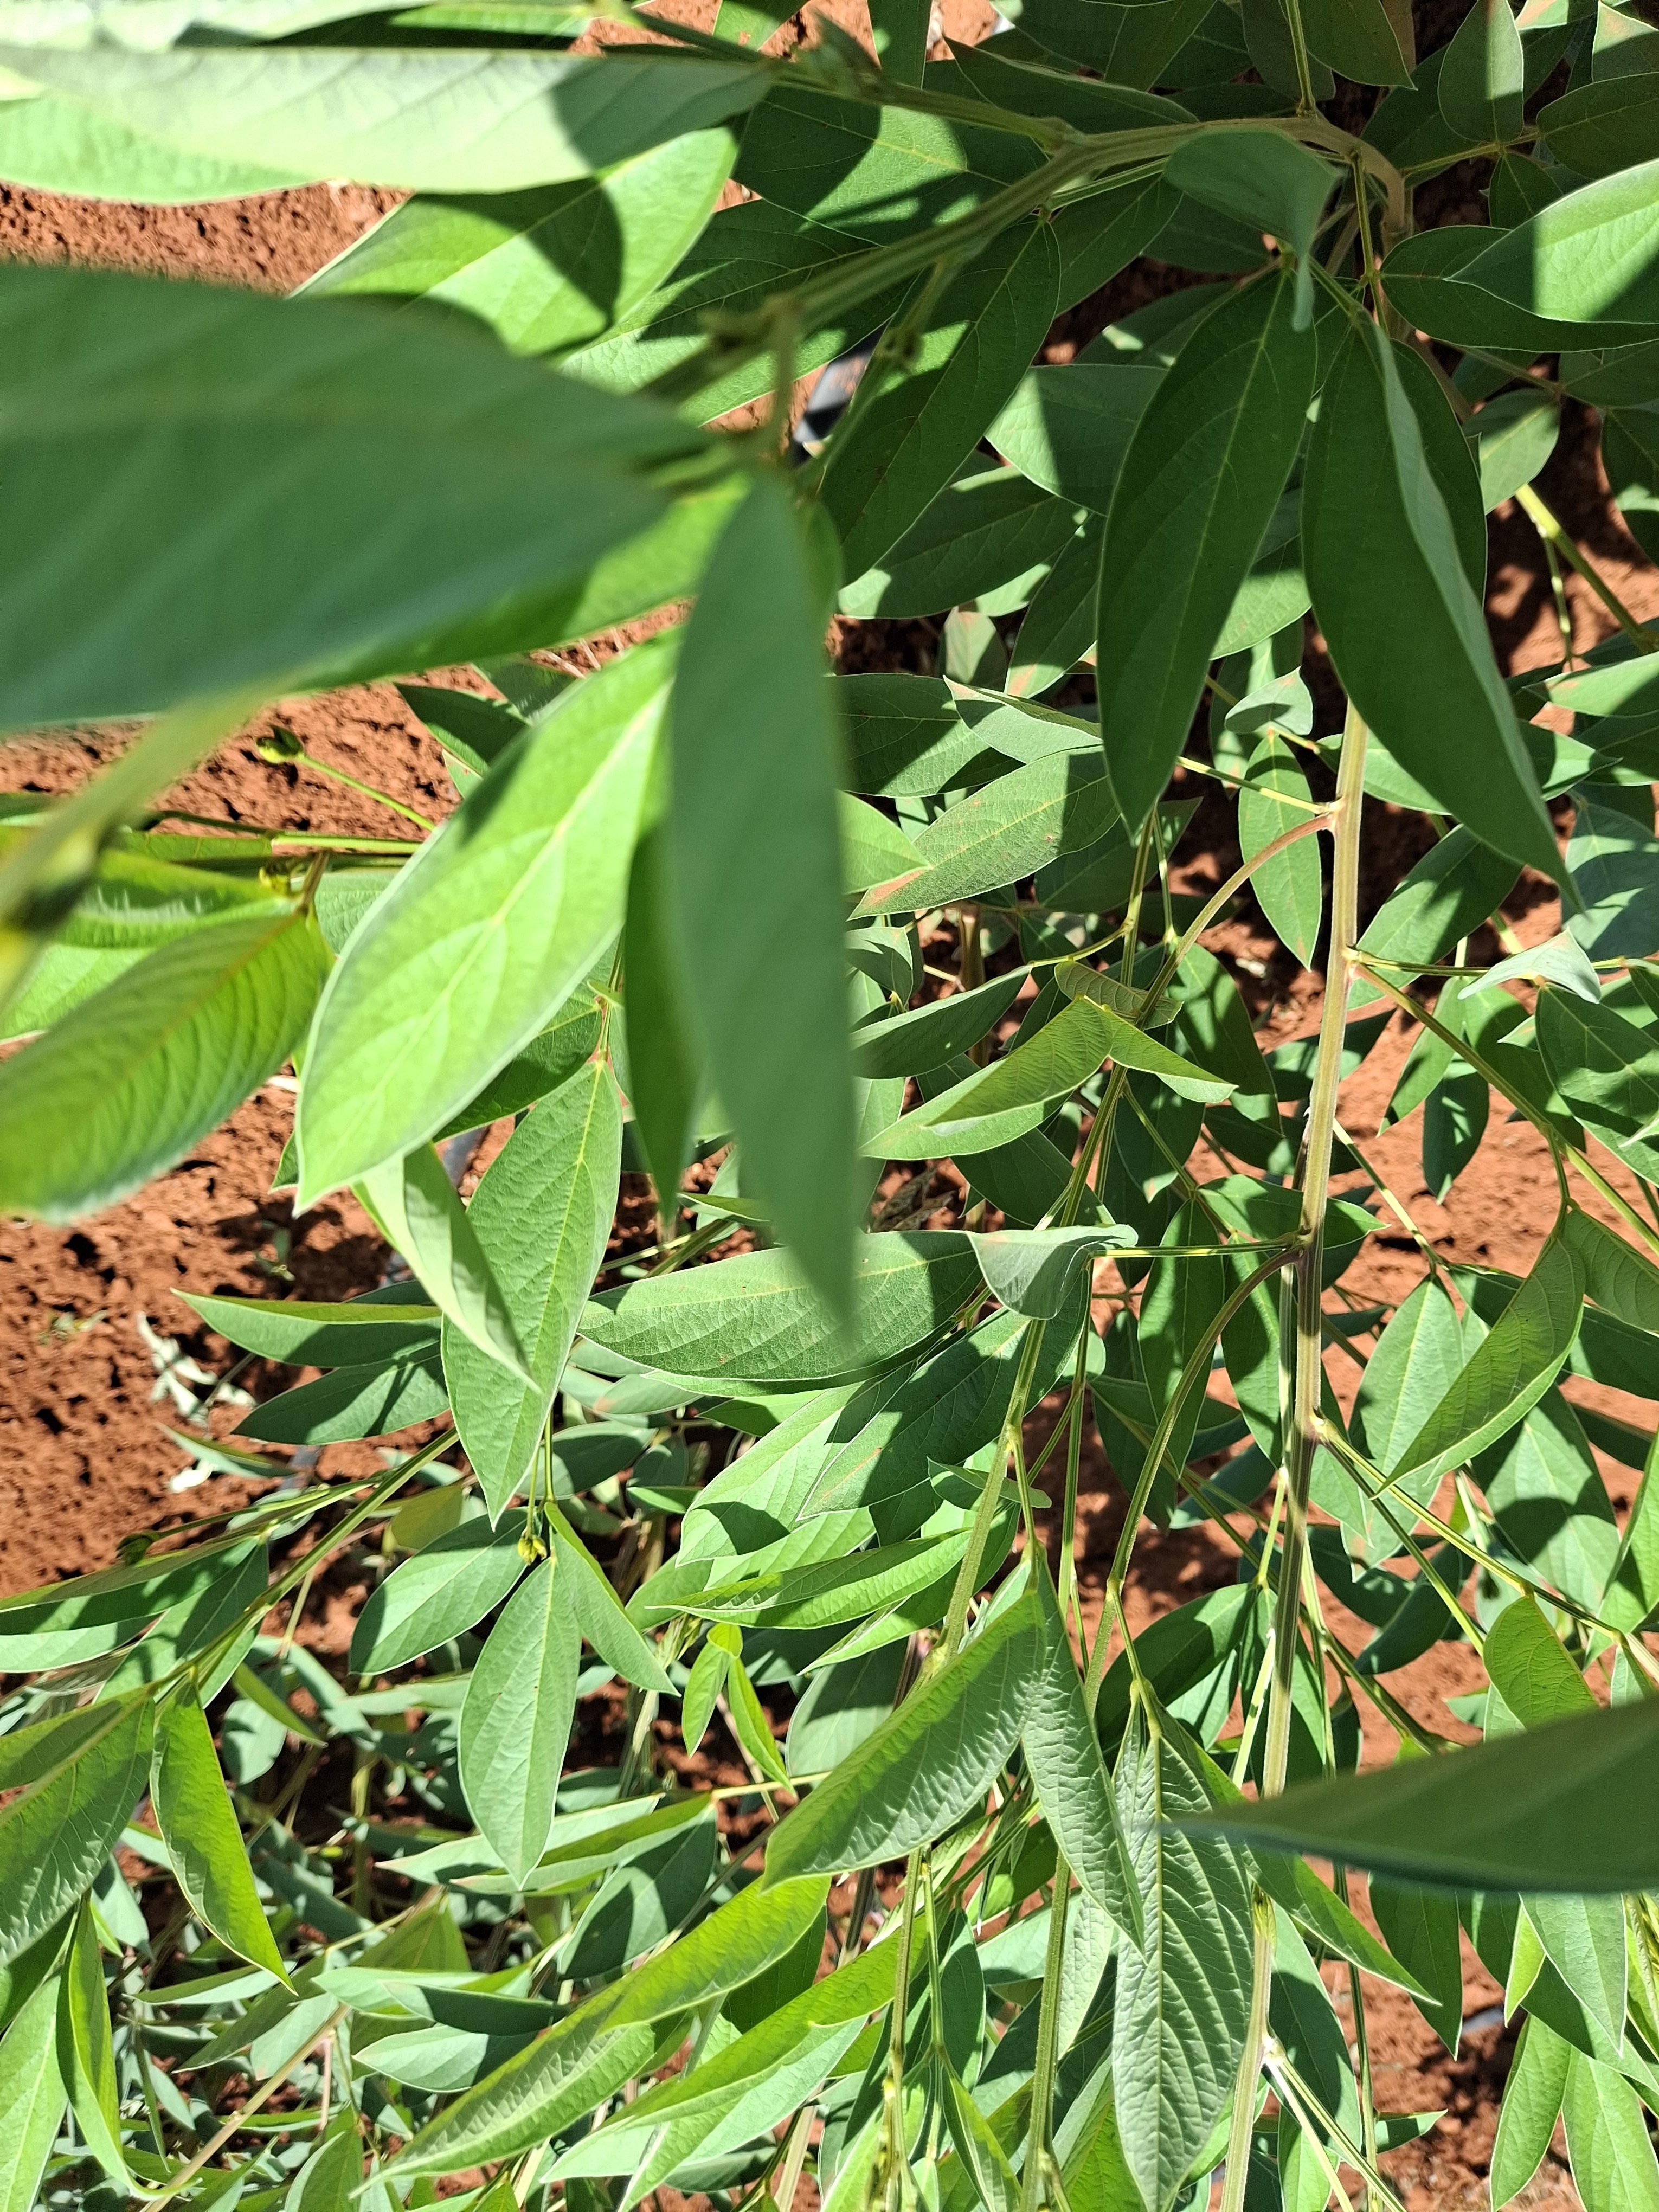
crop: pigeonpea
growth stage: flowering
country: Kenya
